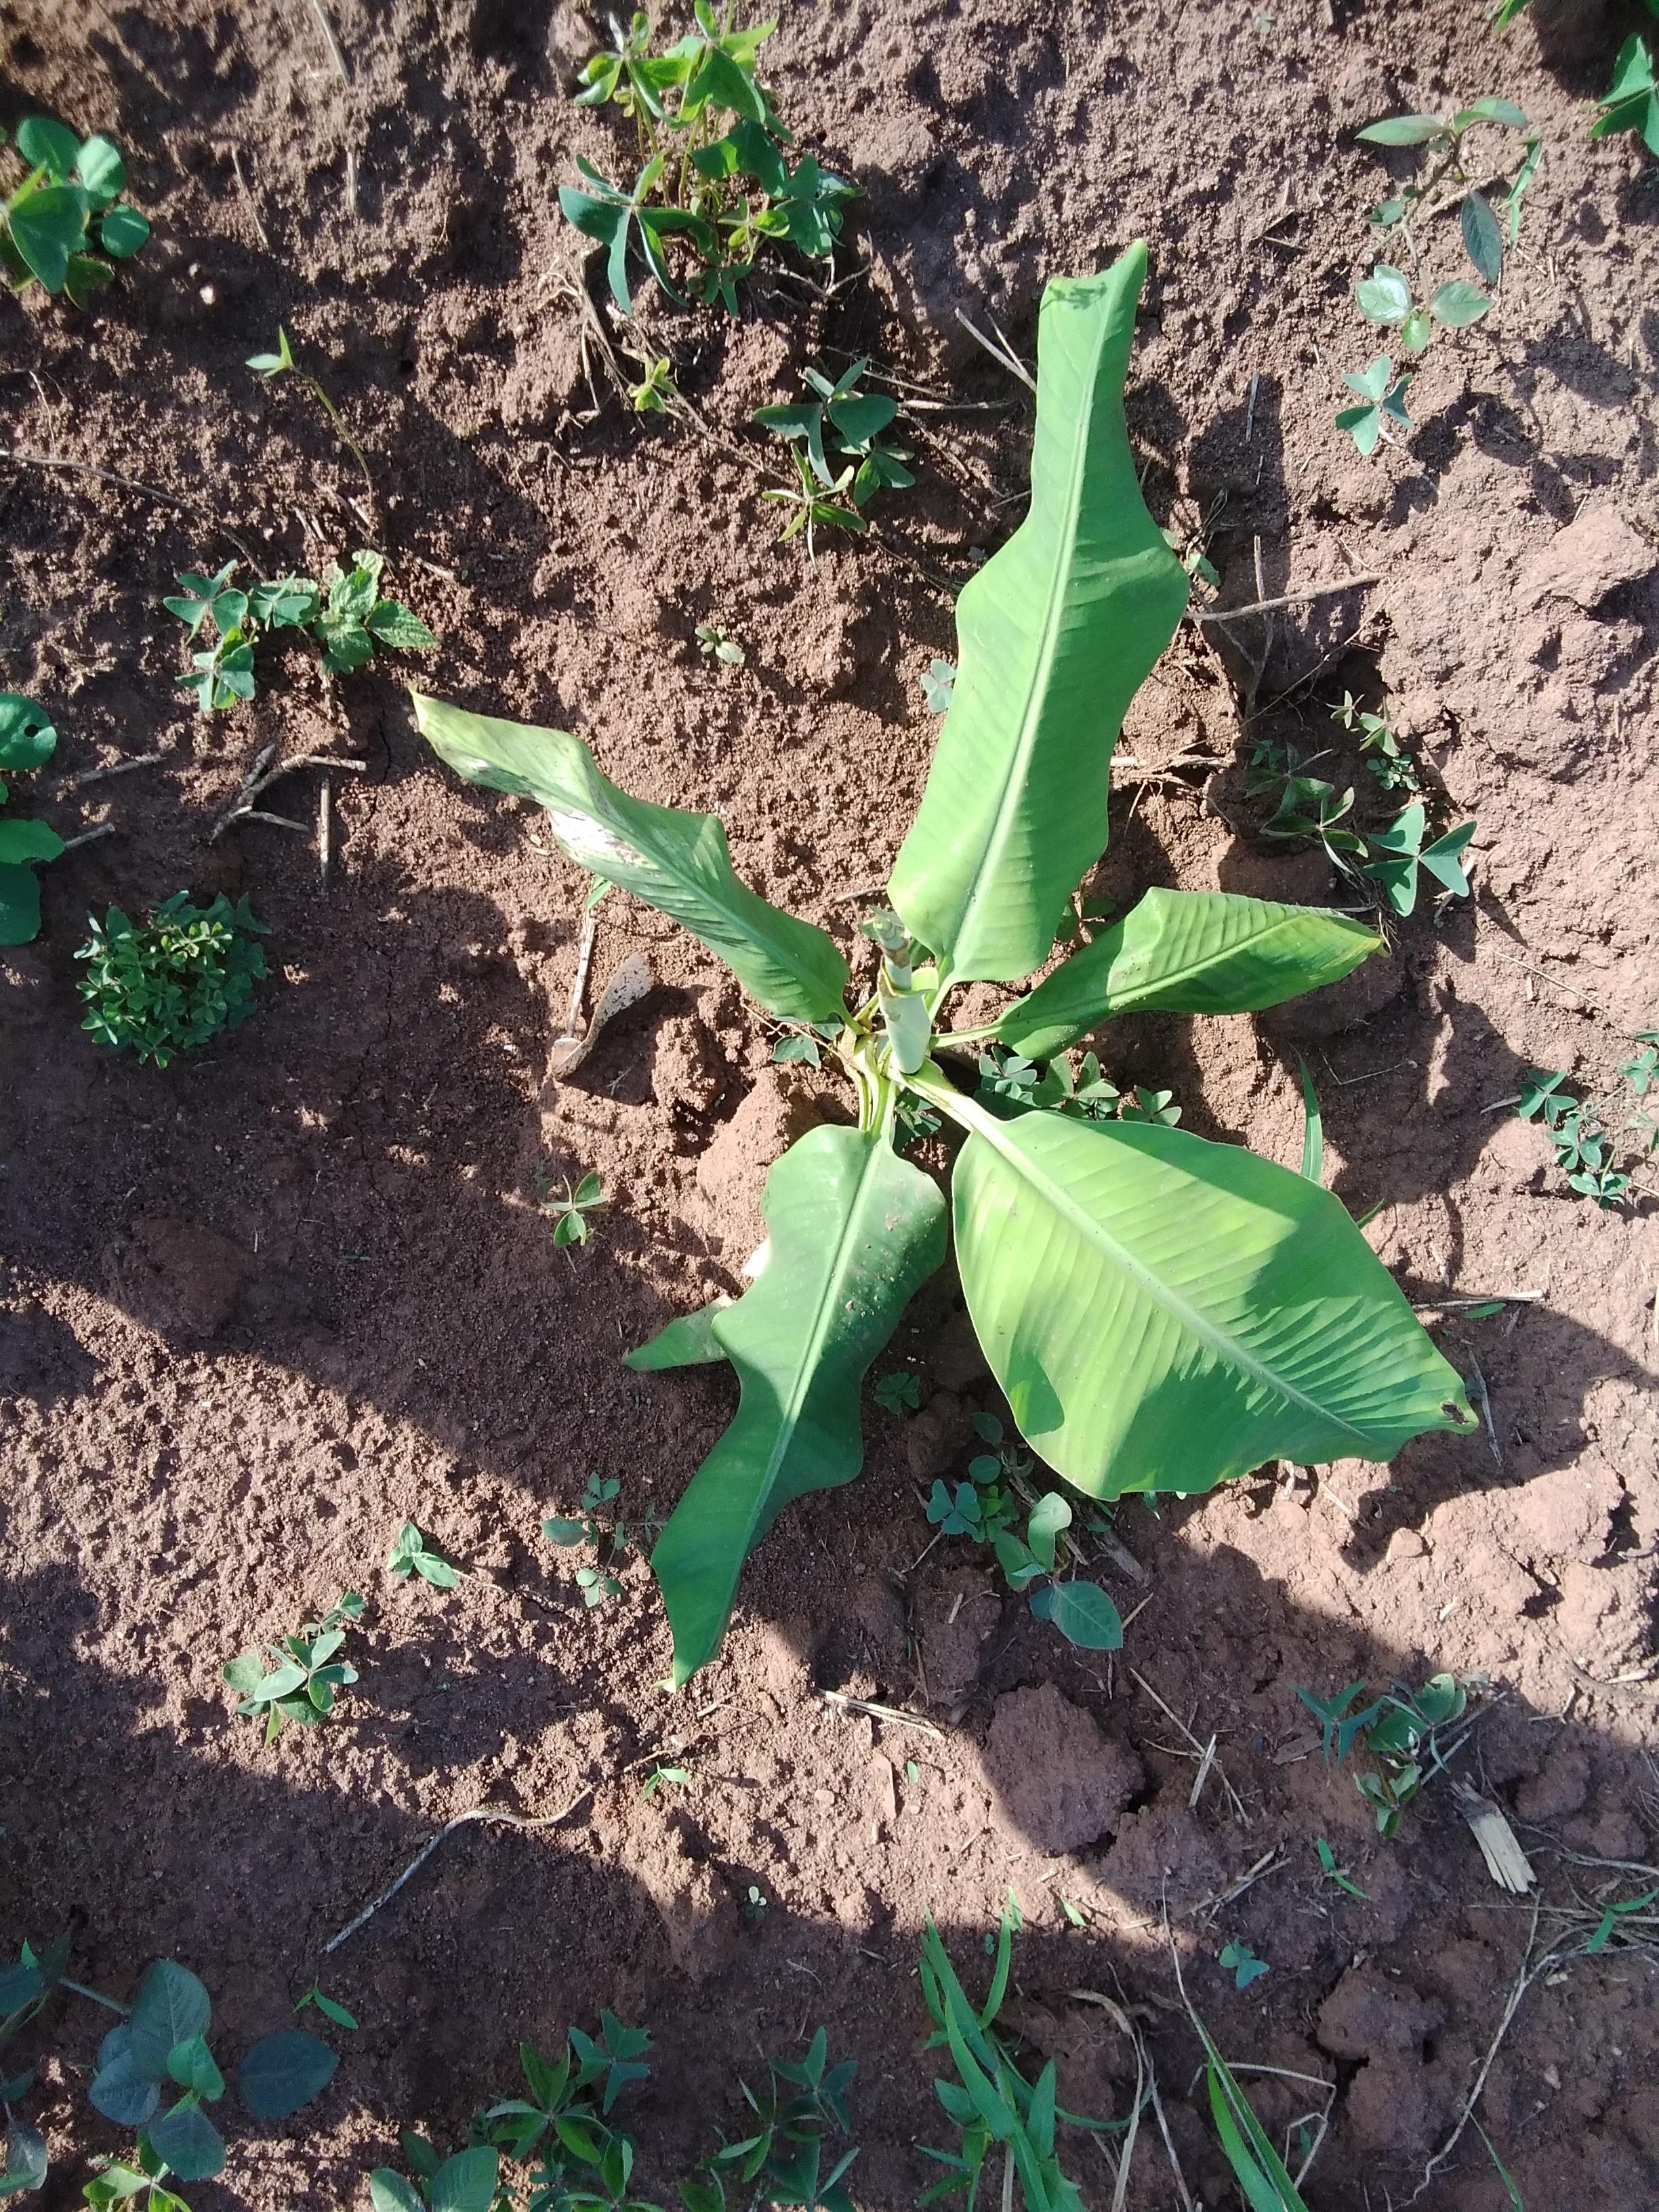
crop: banana
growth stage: vegetative
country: Tanzania
